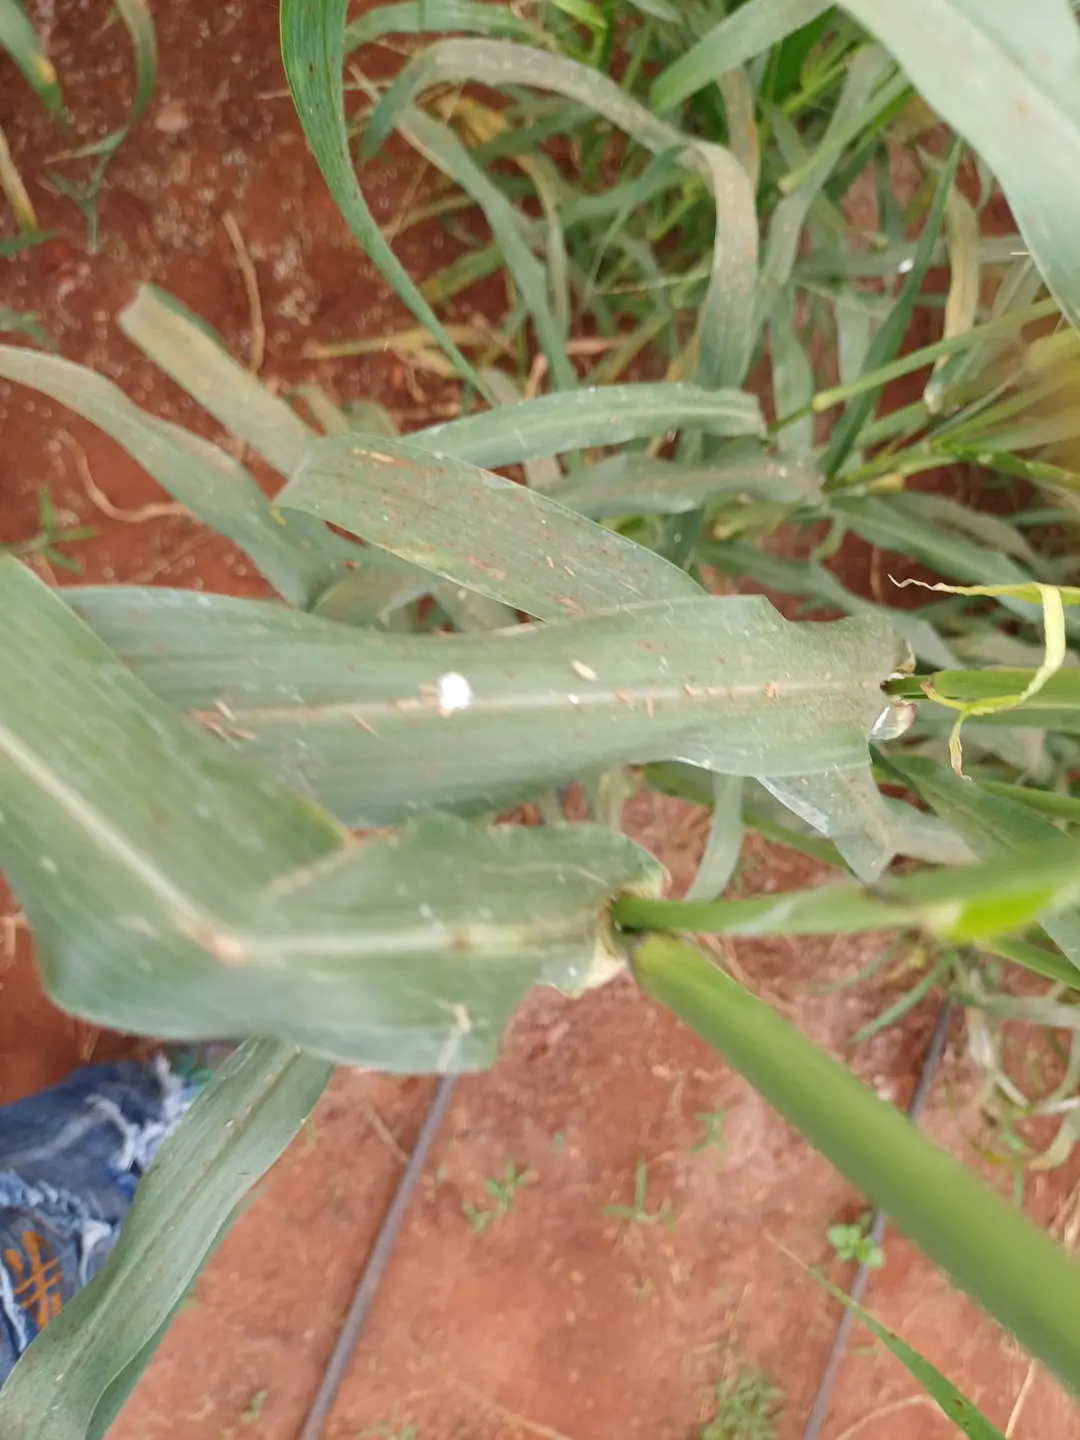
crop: pearl millet
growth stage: filling grain
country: Kenya
